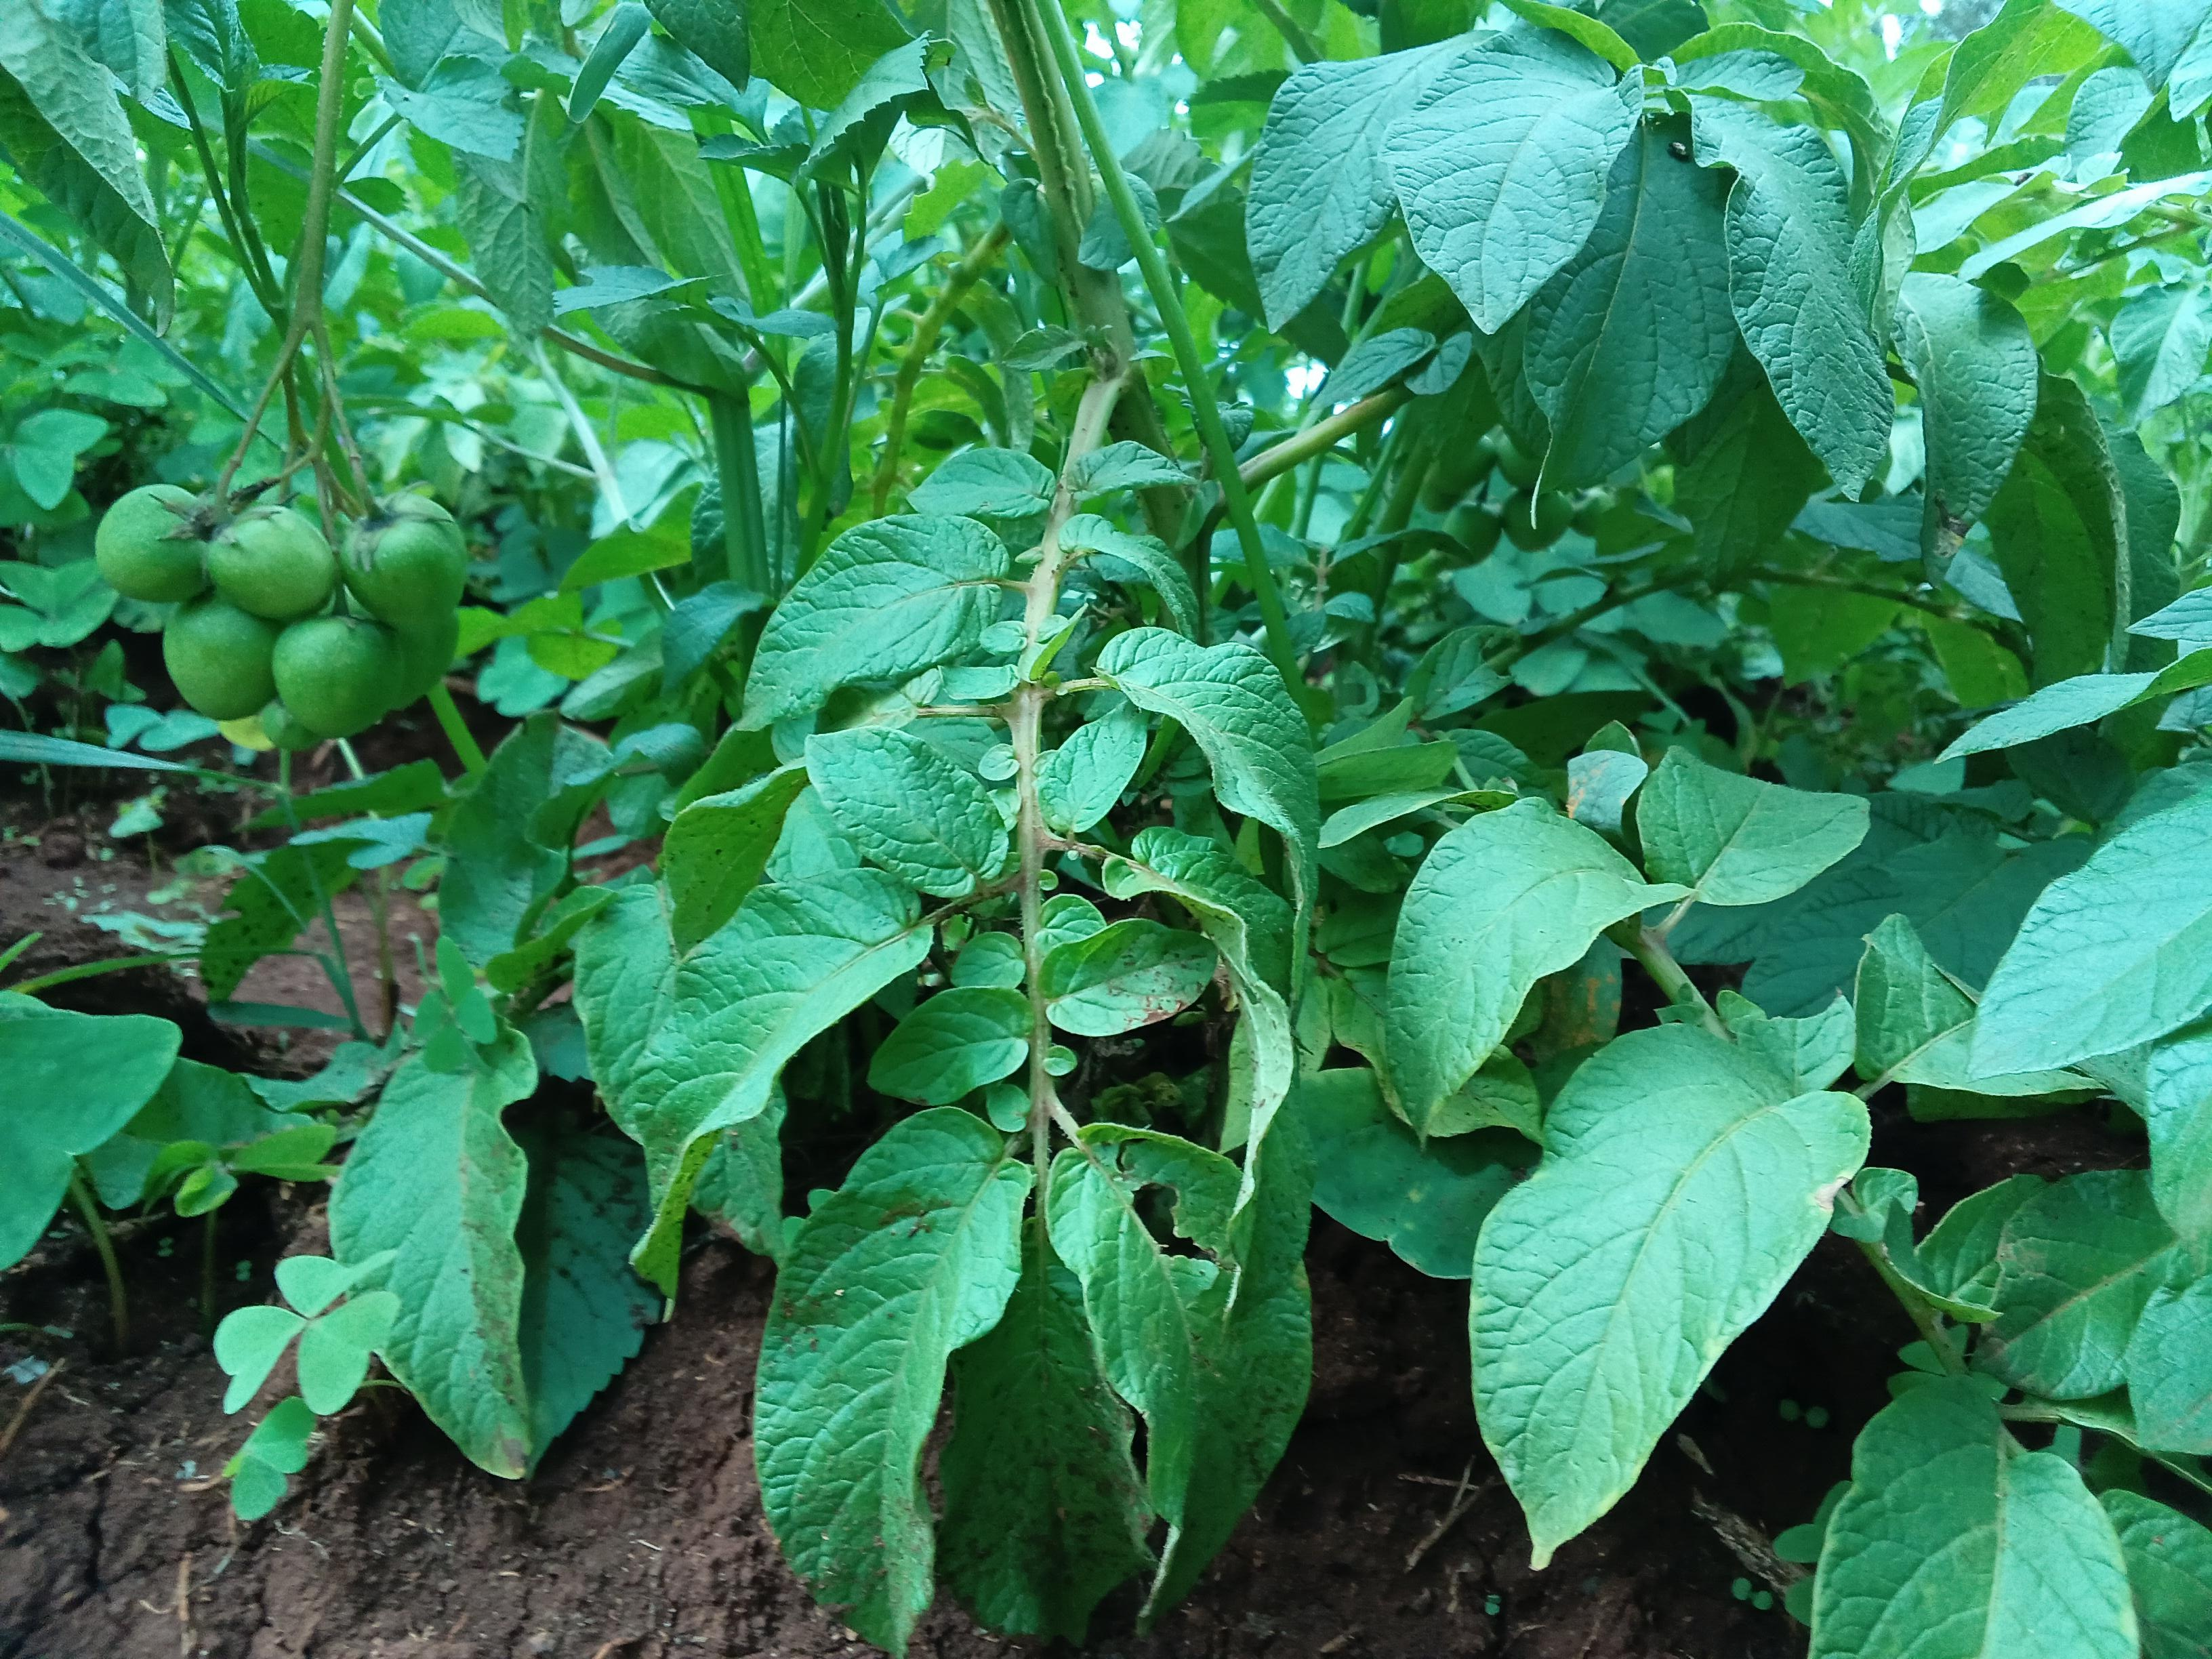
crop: potato
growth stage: flowering
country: Kenya
